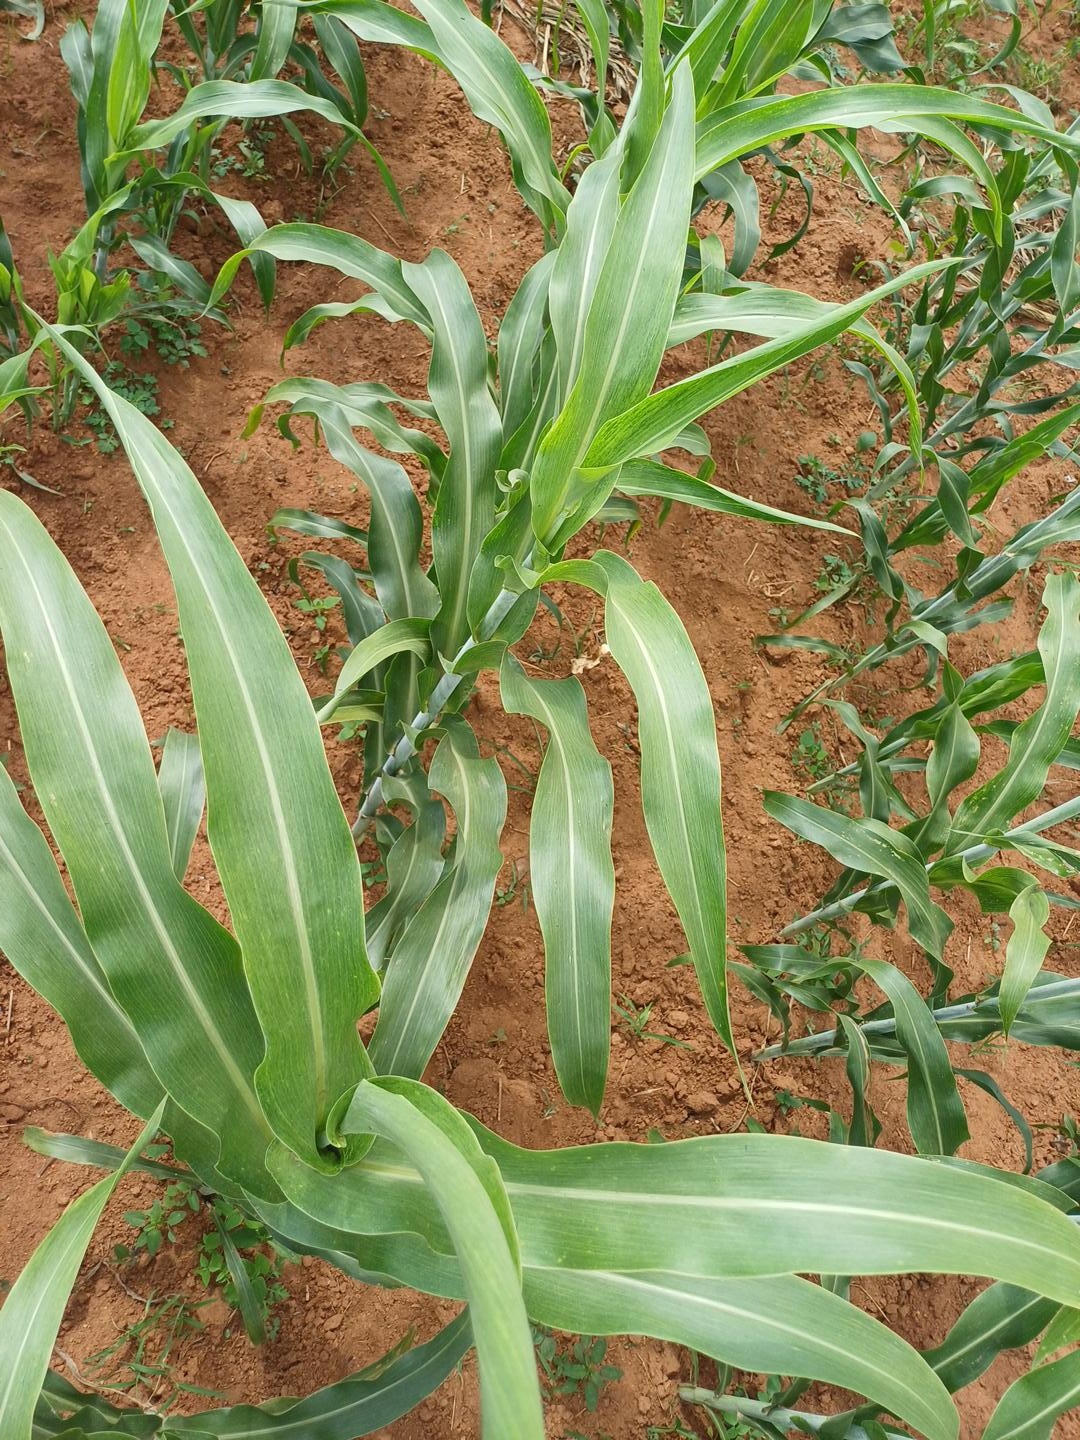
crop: sorghum
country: Kenya
